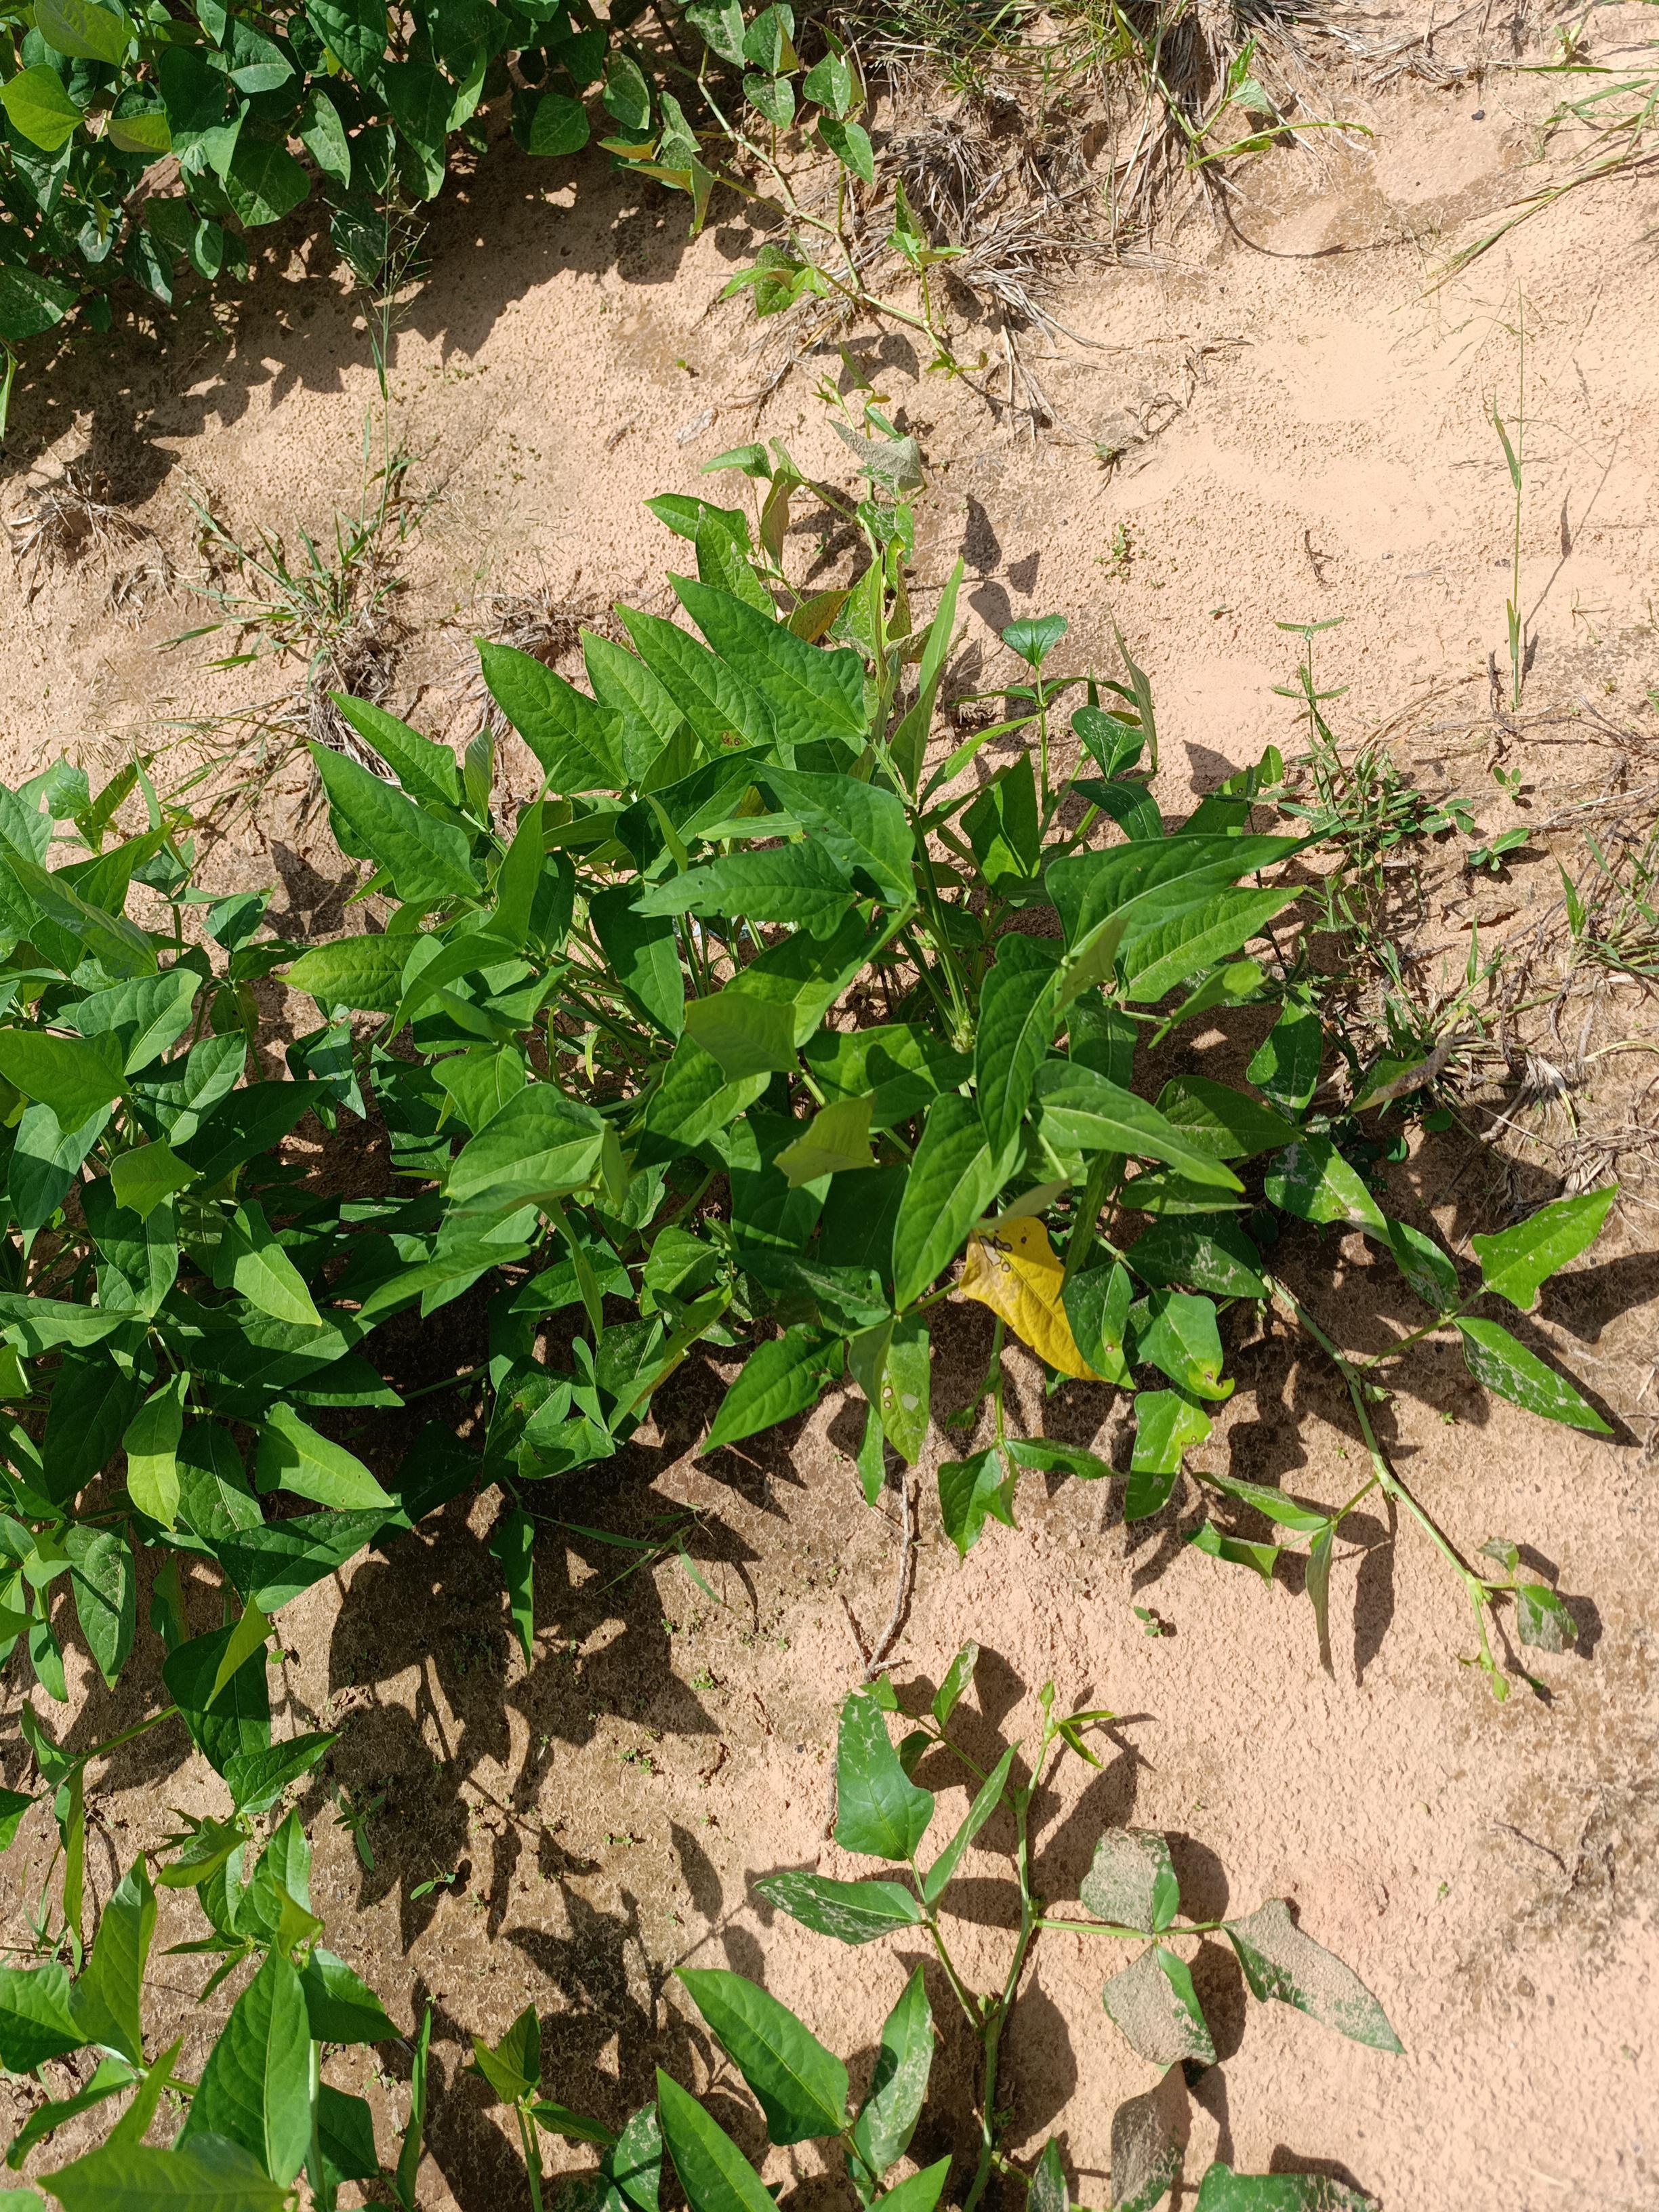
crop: cowpea
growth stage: flowering
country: Nigeria
